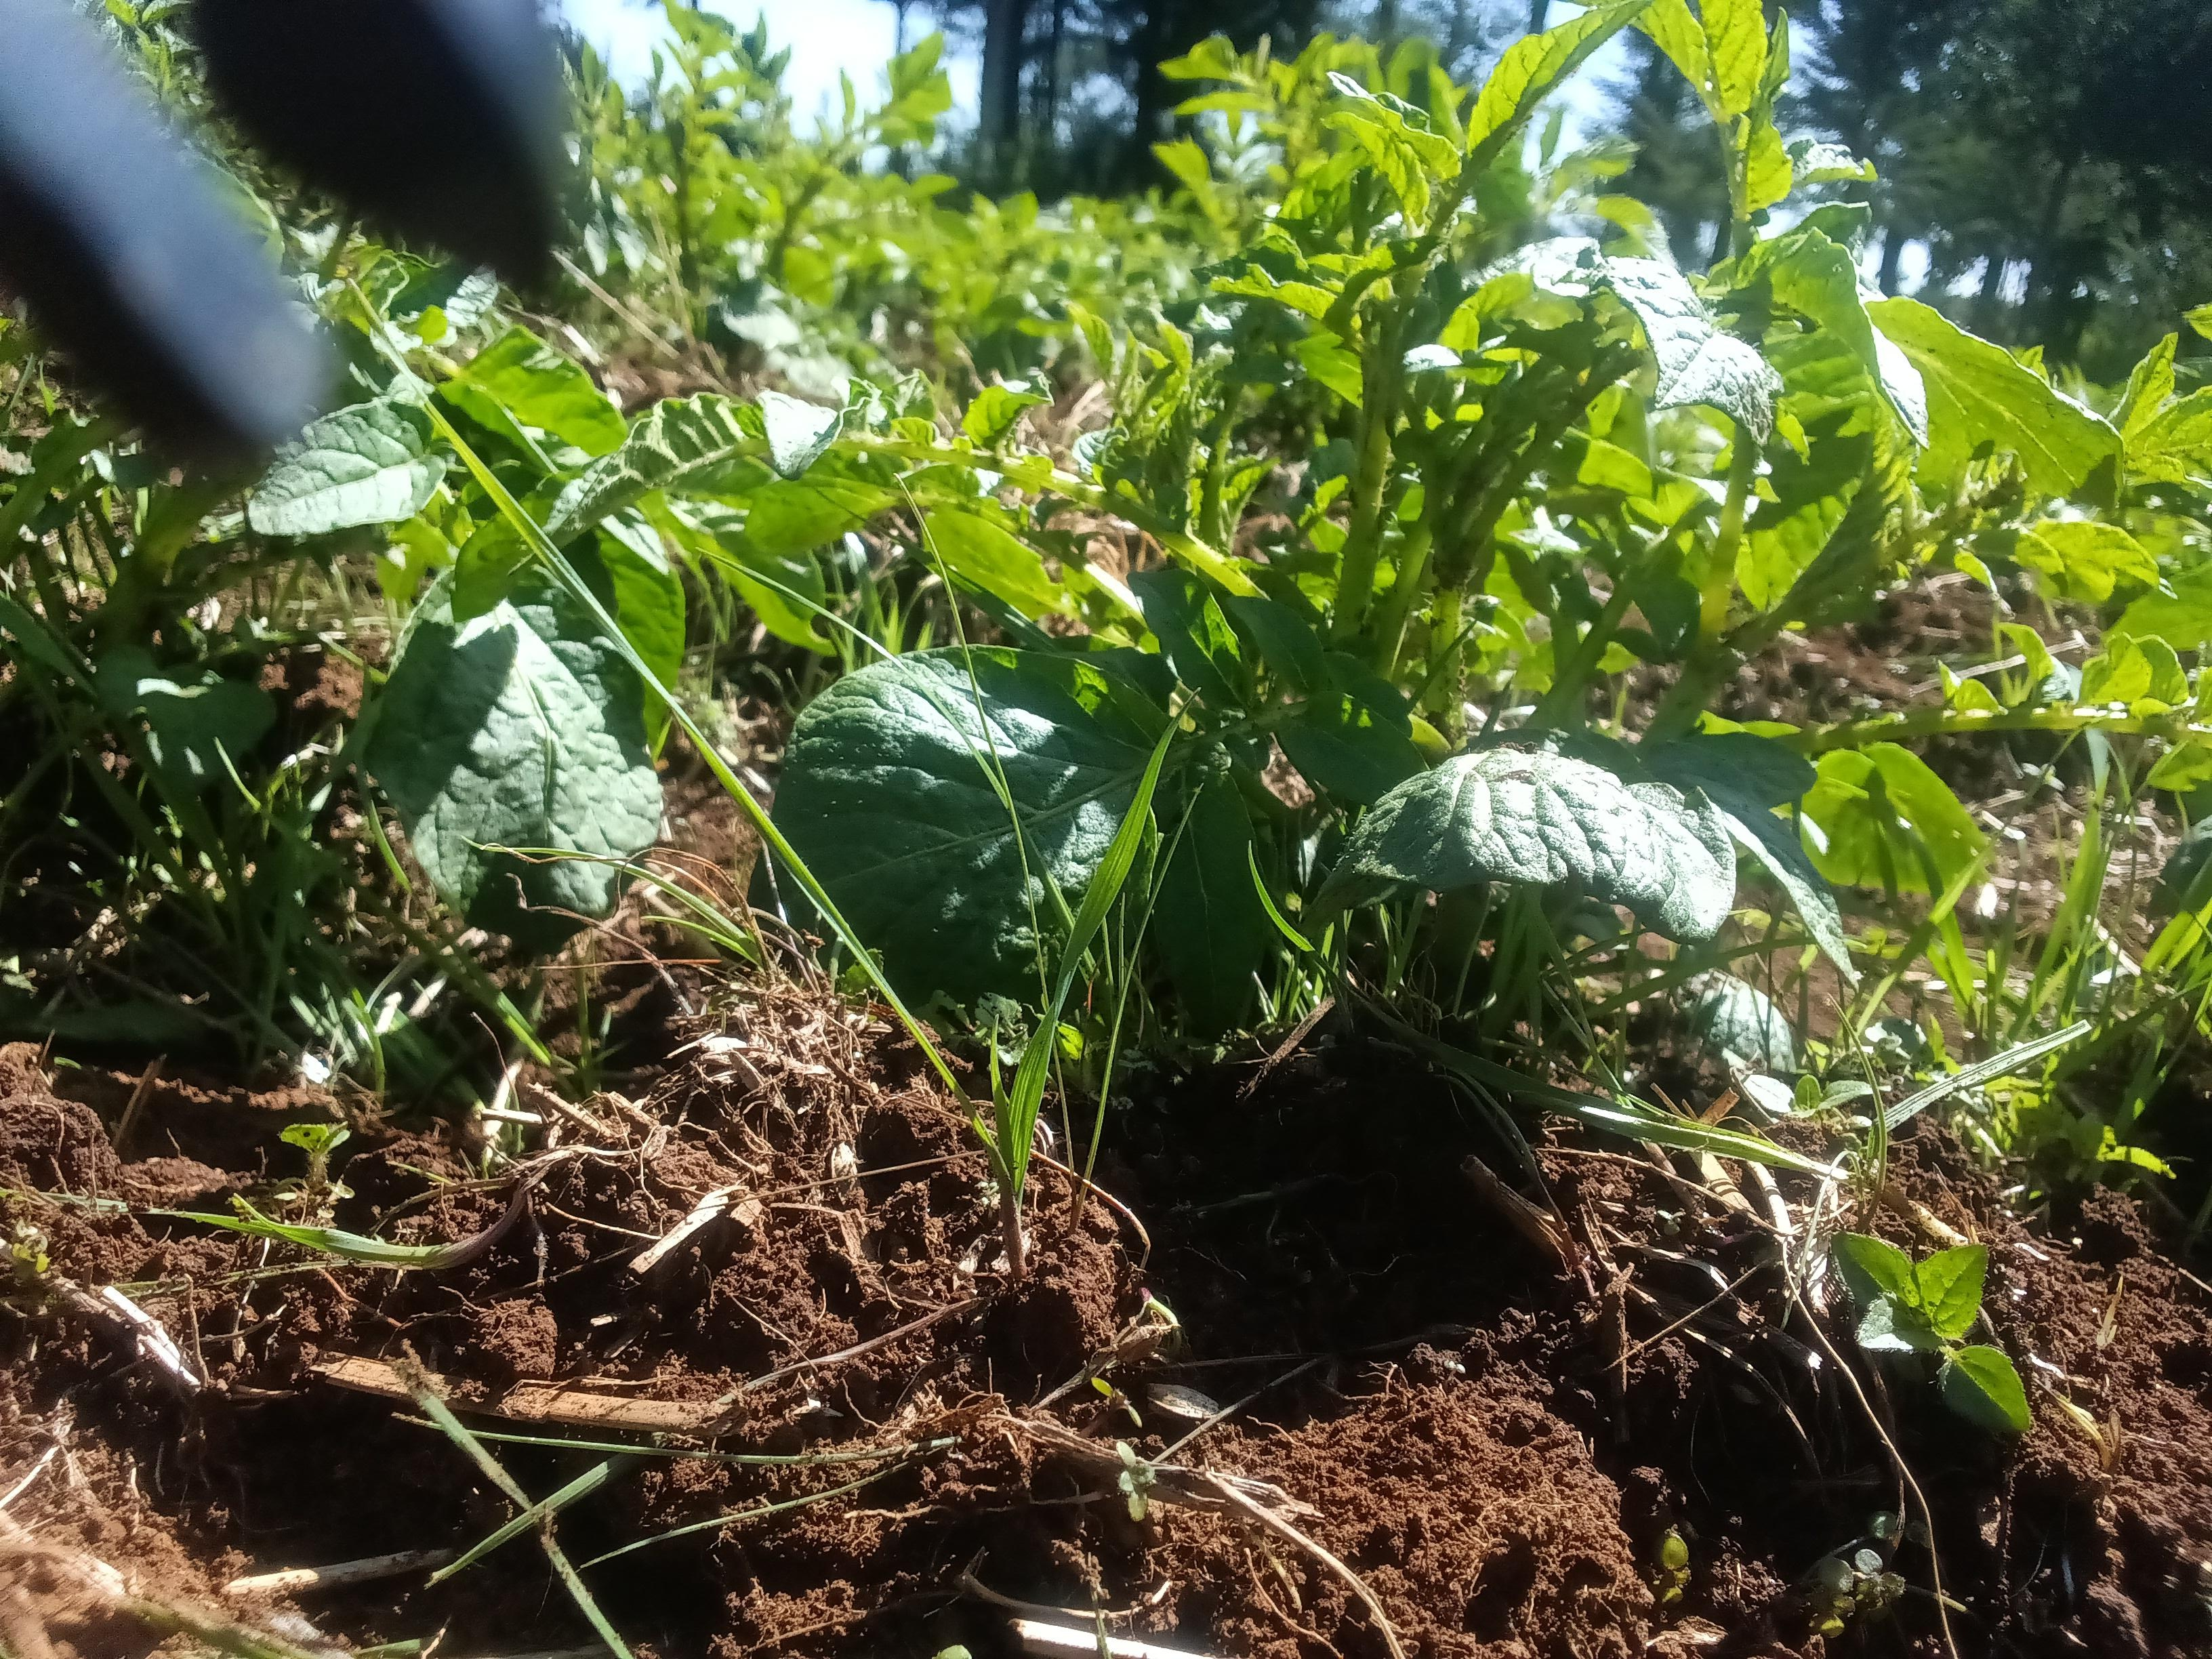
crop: potato
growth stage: vegetative
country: Kenya
